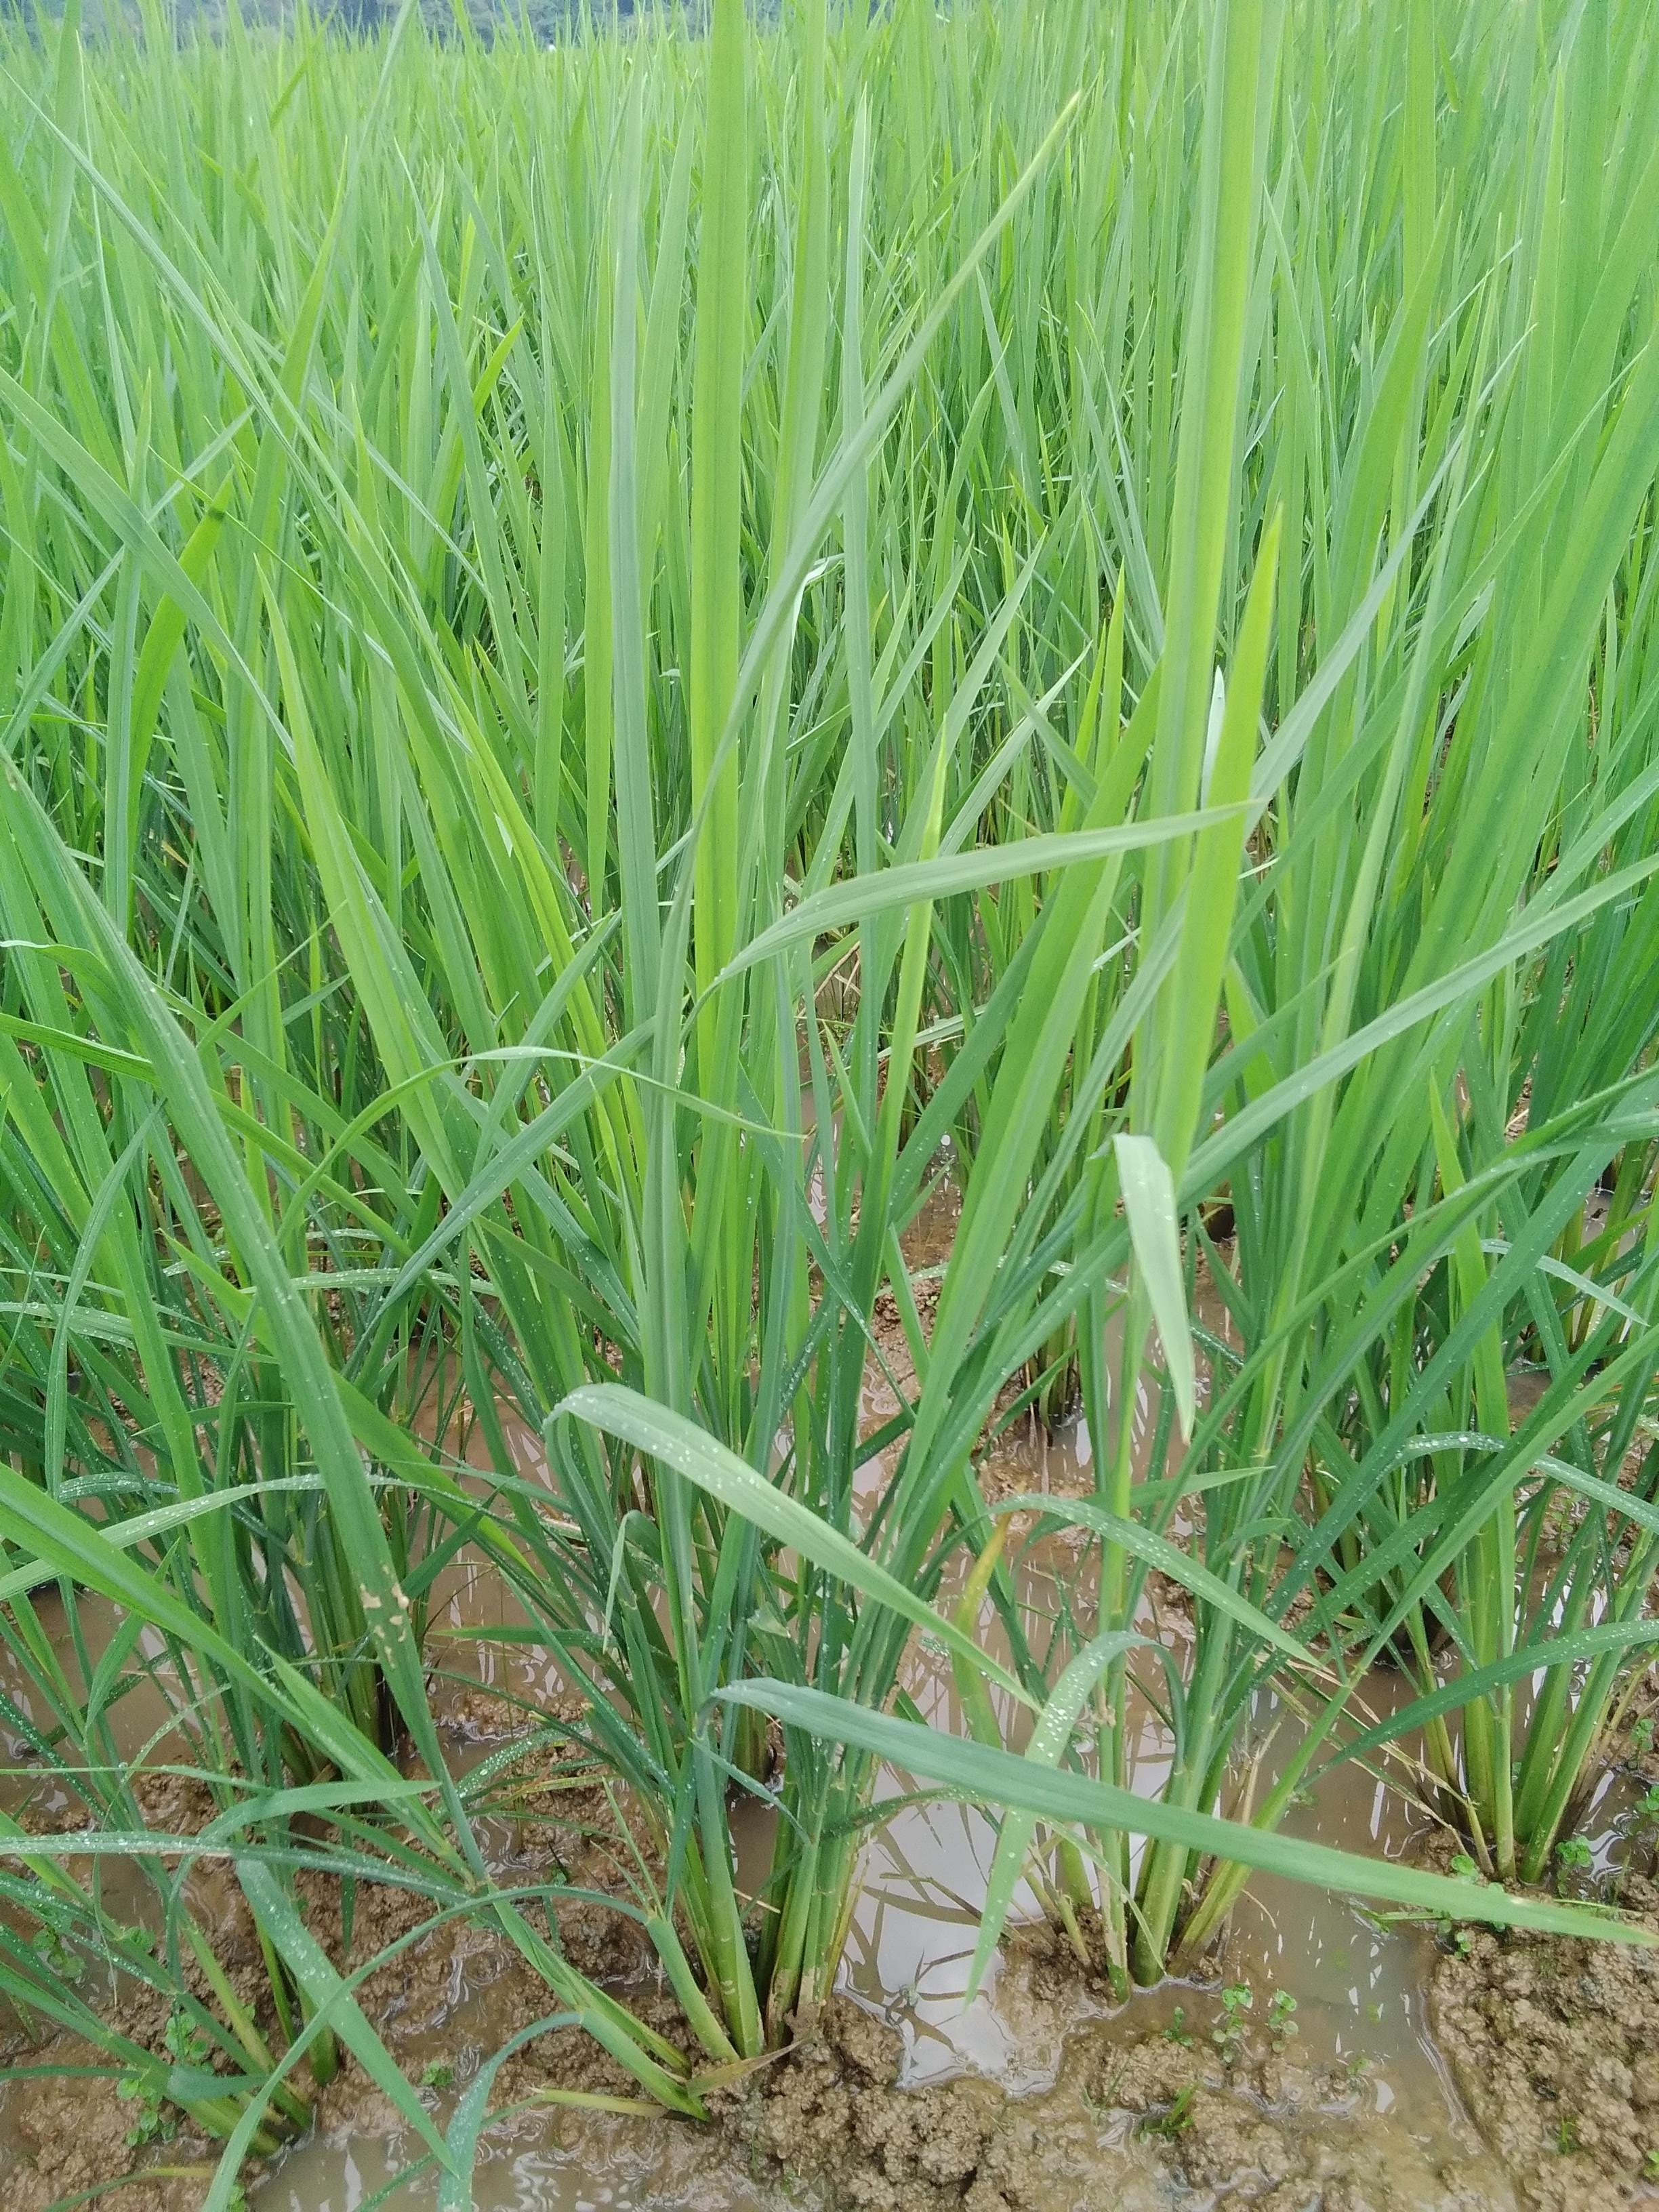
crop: rice
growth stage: vegetative
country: Nigeria
